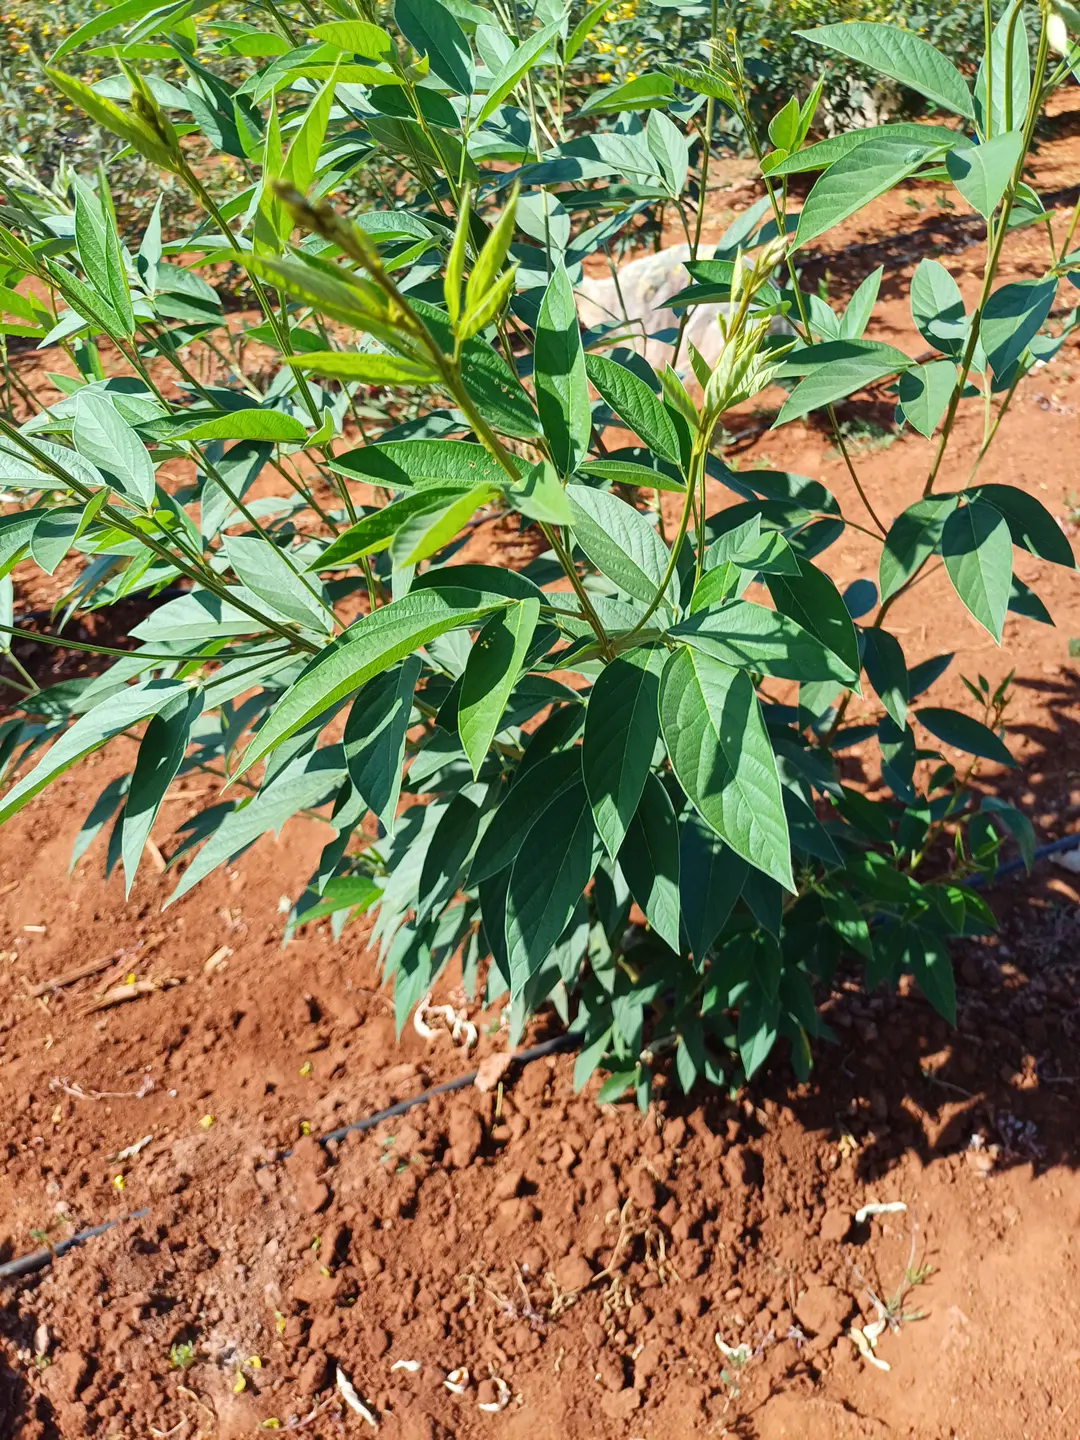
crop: pigeonpea
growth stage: flowering
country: Kenya
